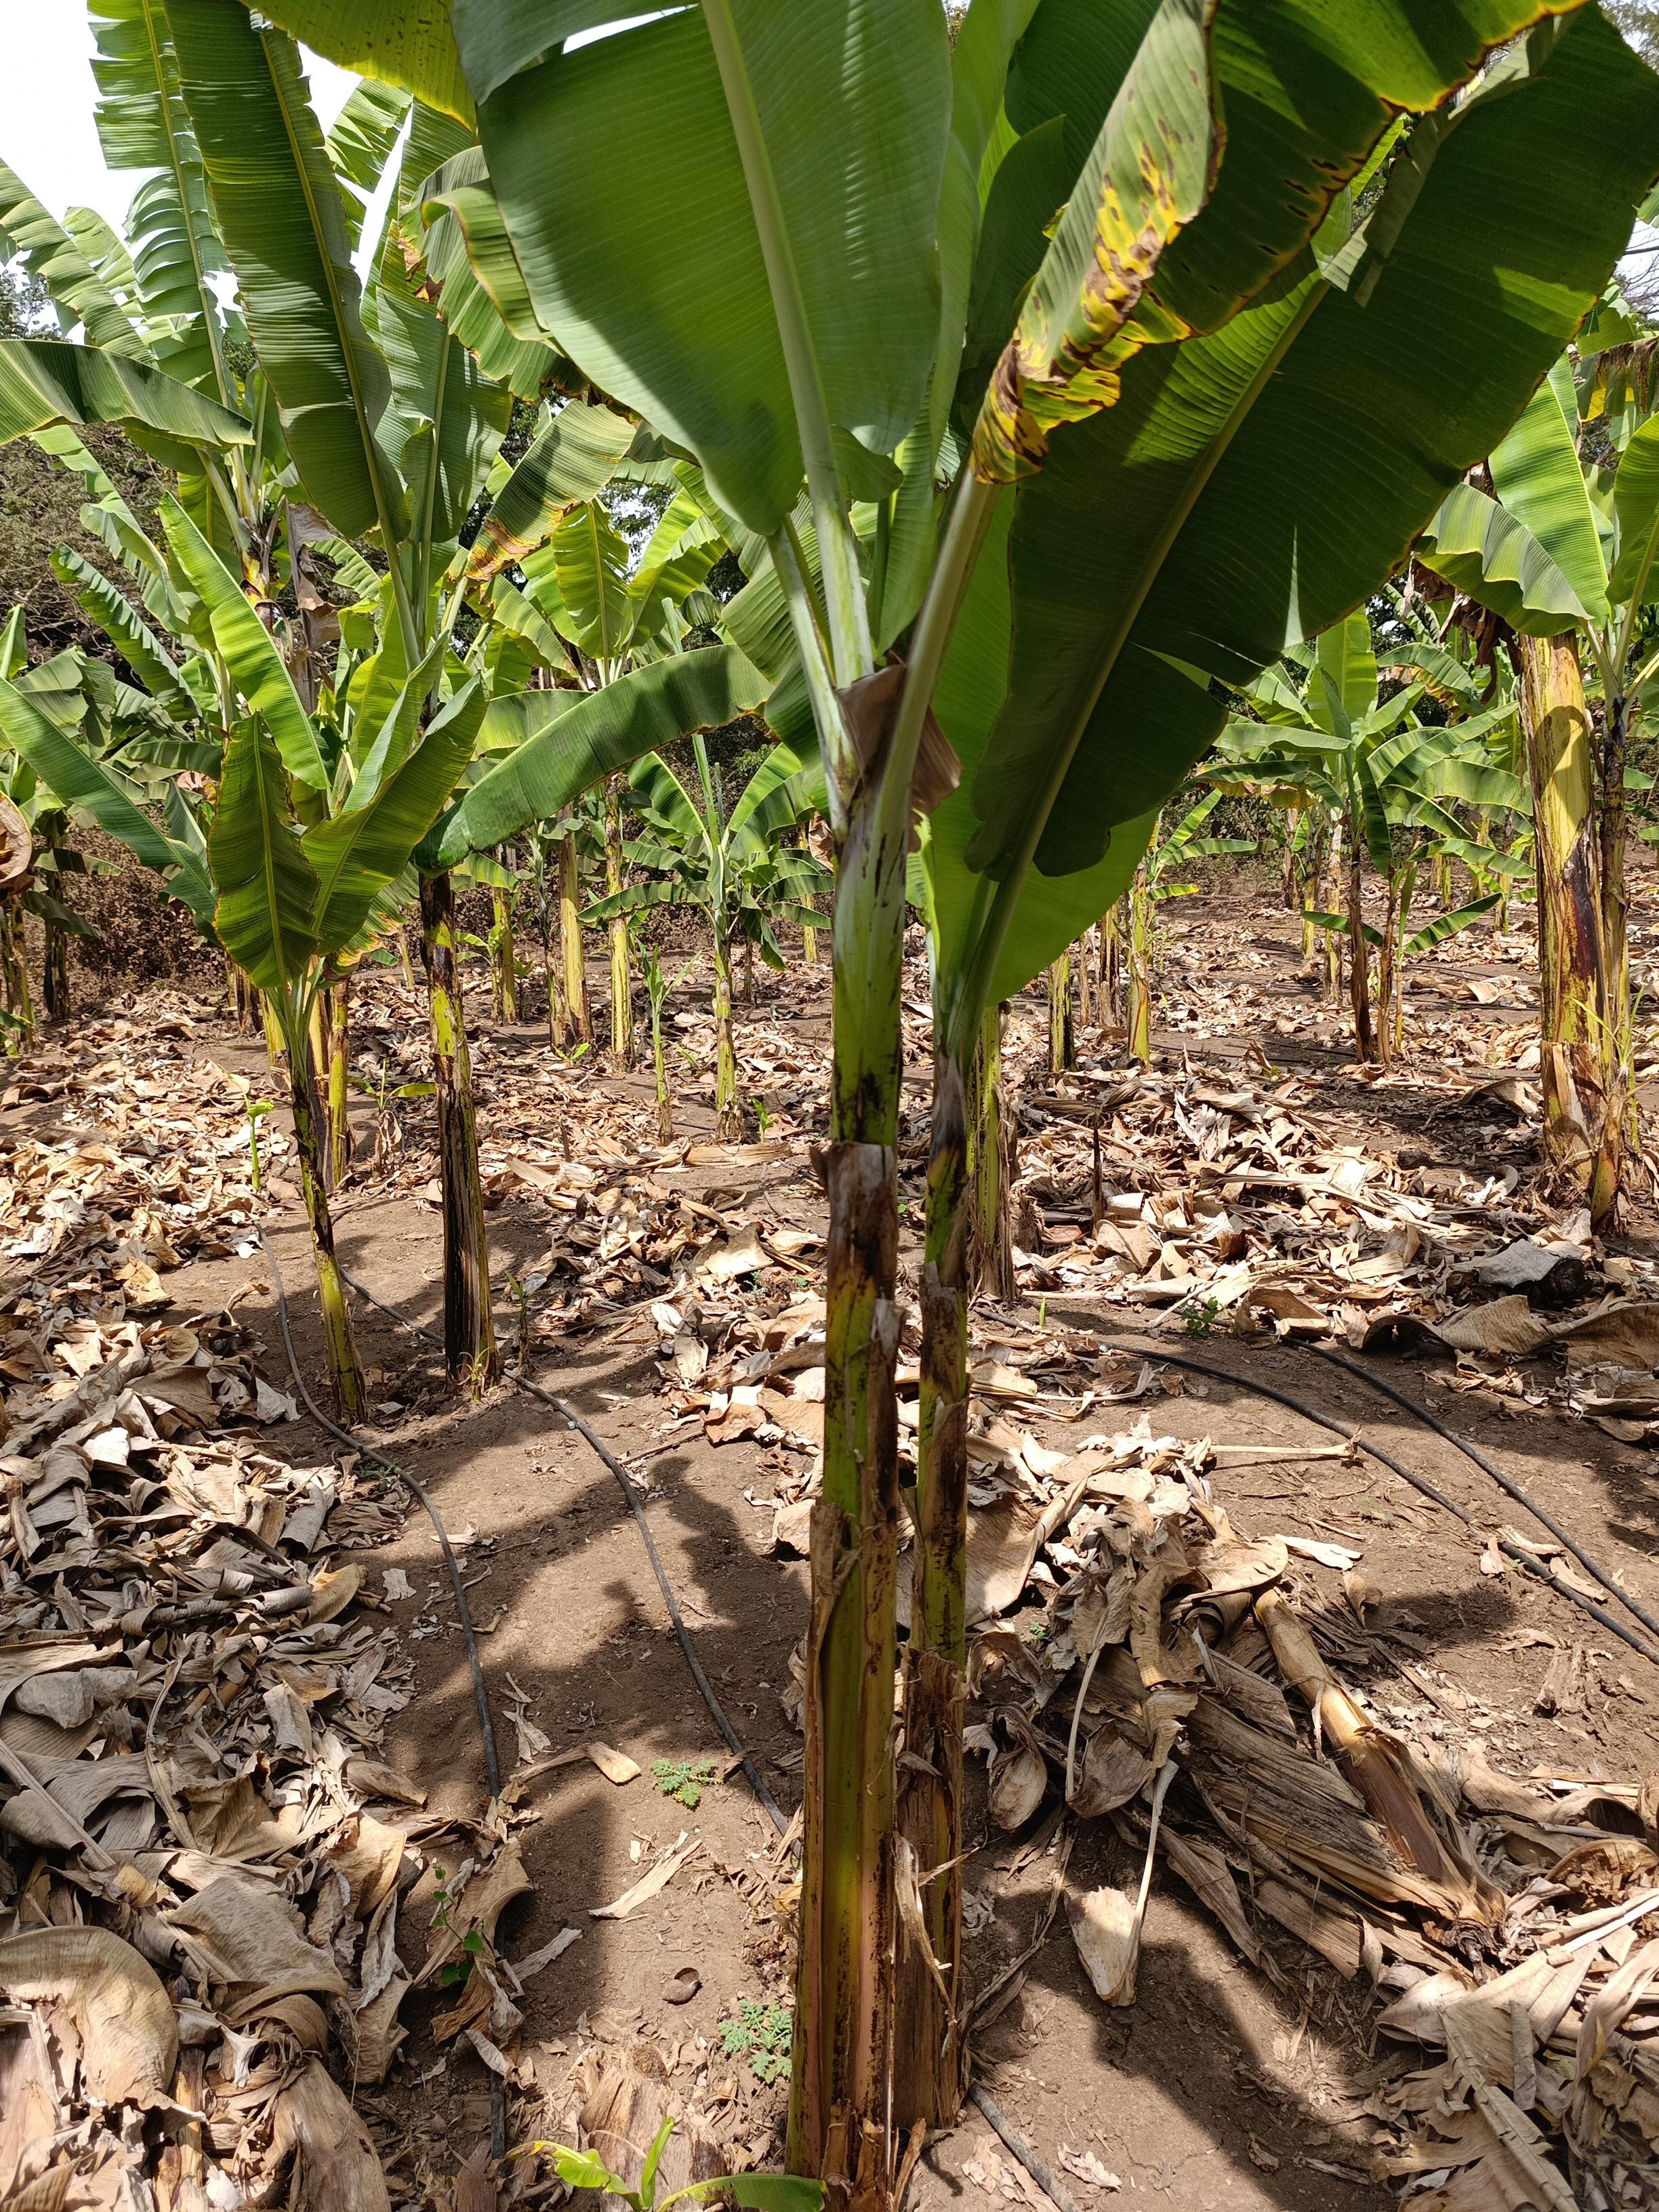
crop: banana
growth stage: vegetative
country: Tanzania
